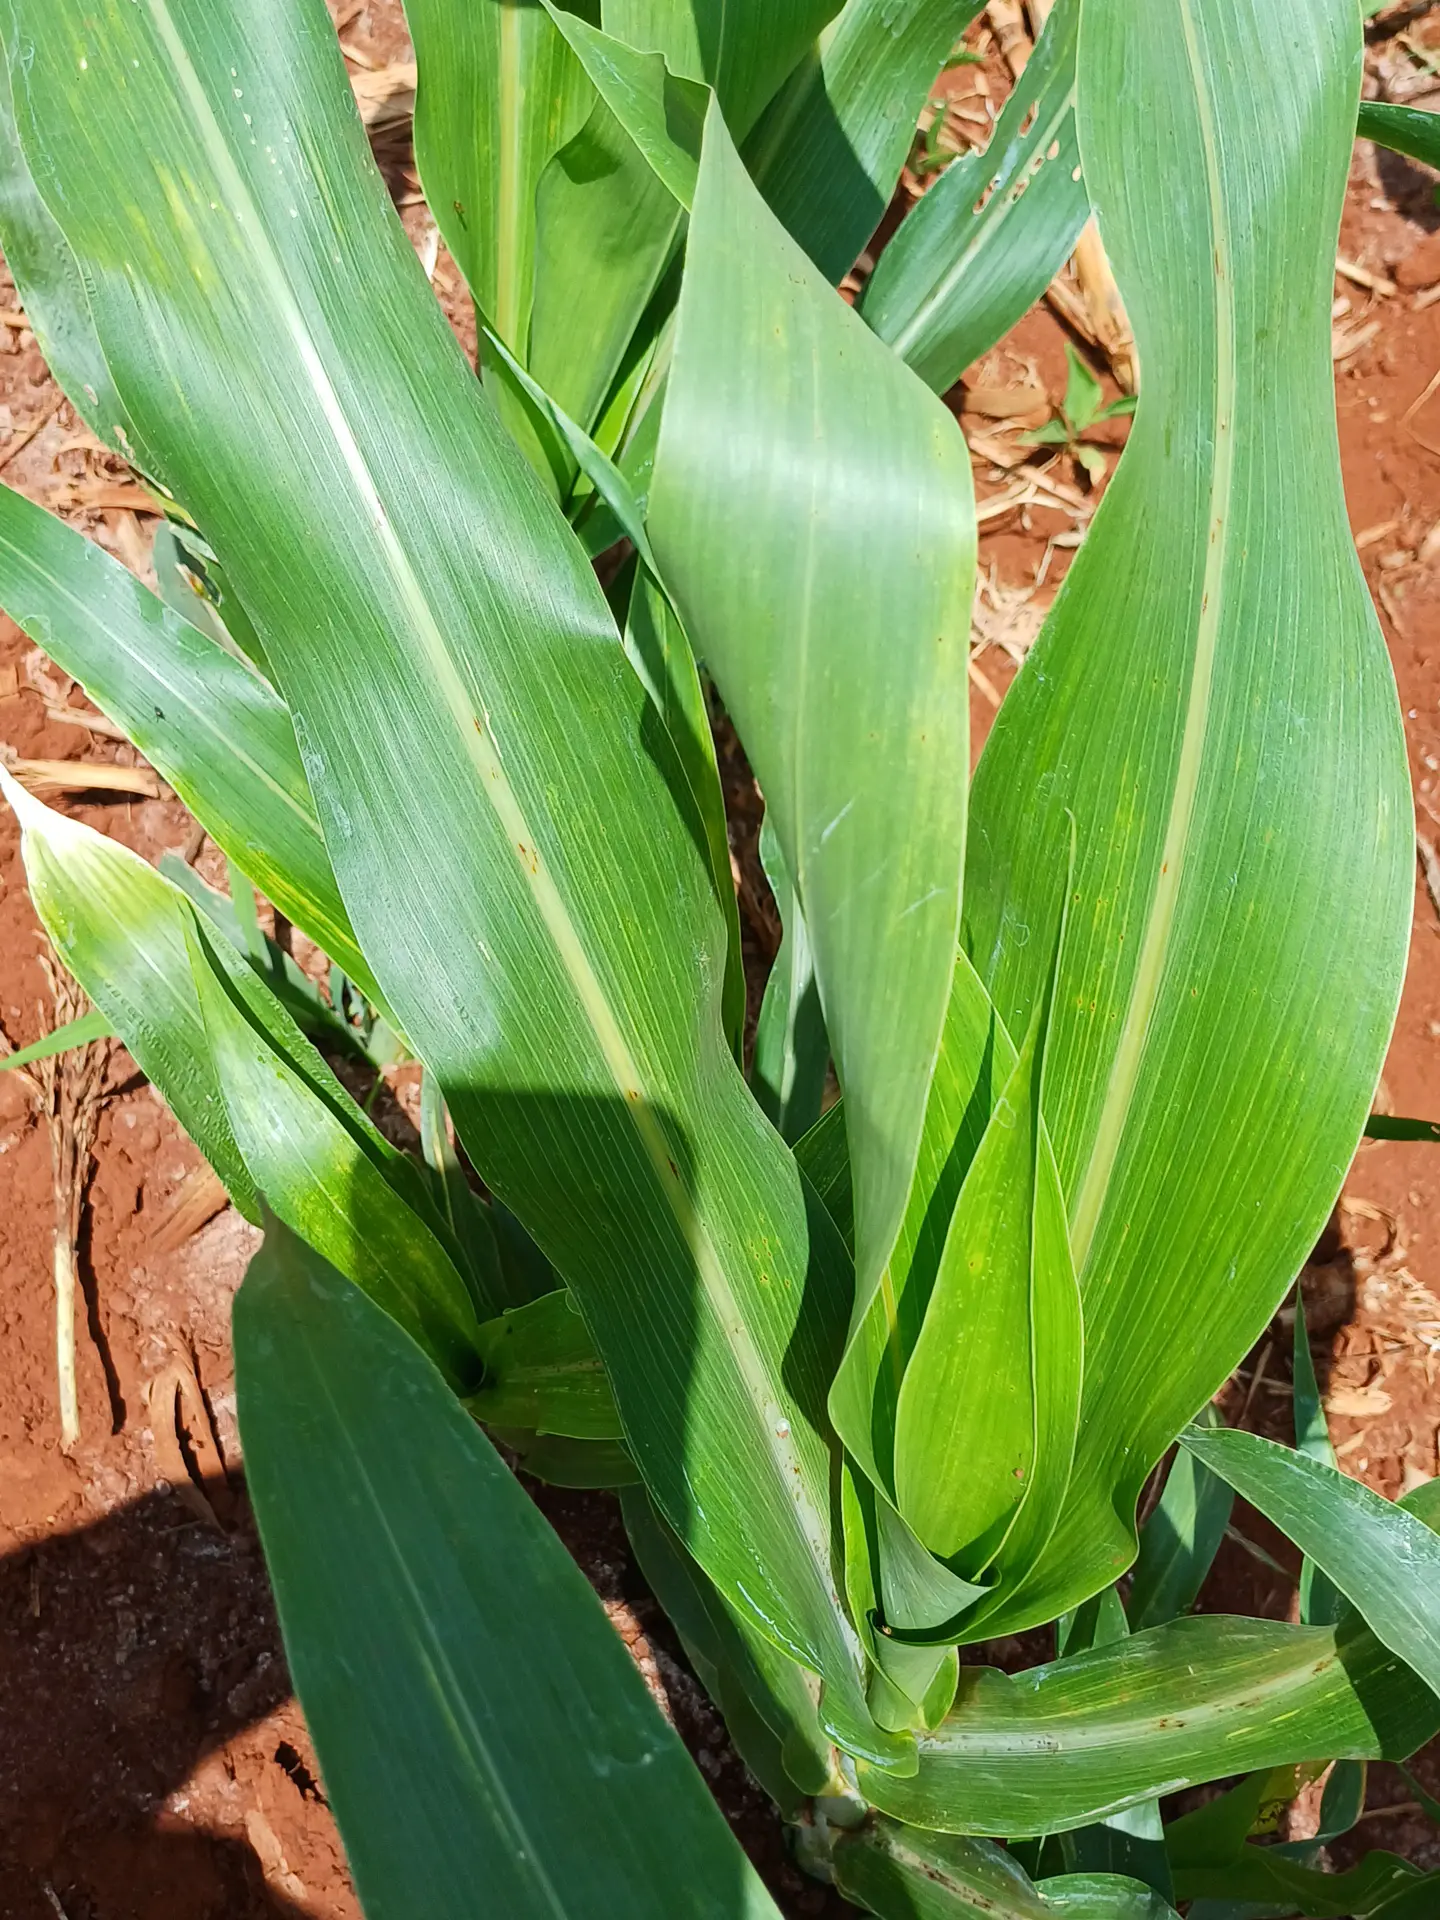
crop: sorghum
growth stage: vegetative
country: Kenya
